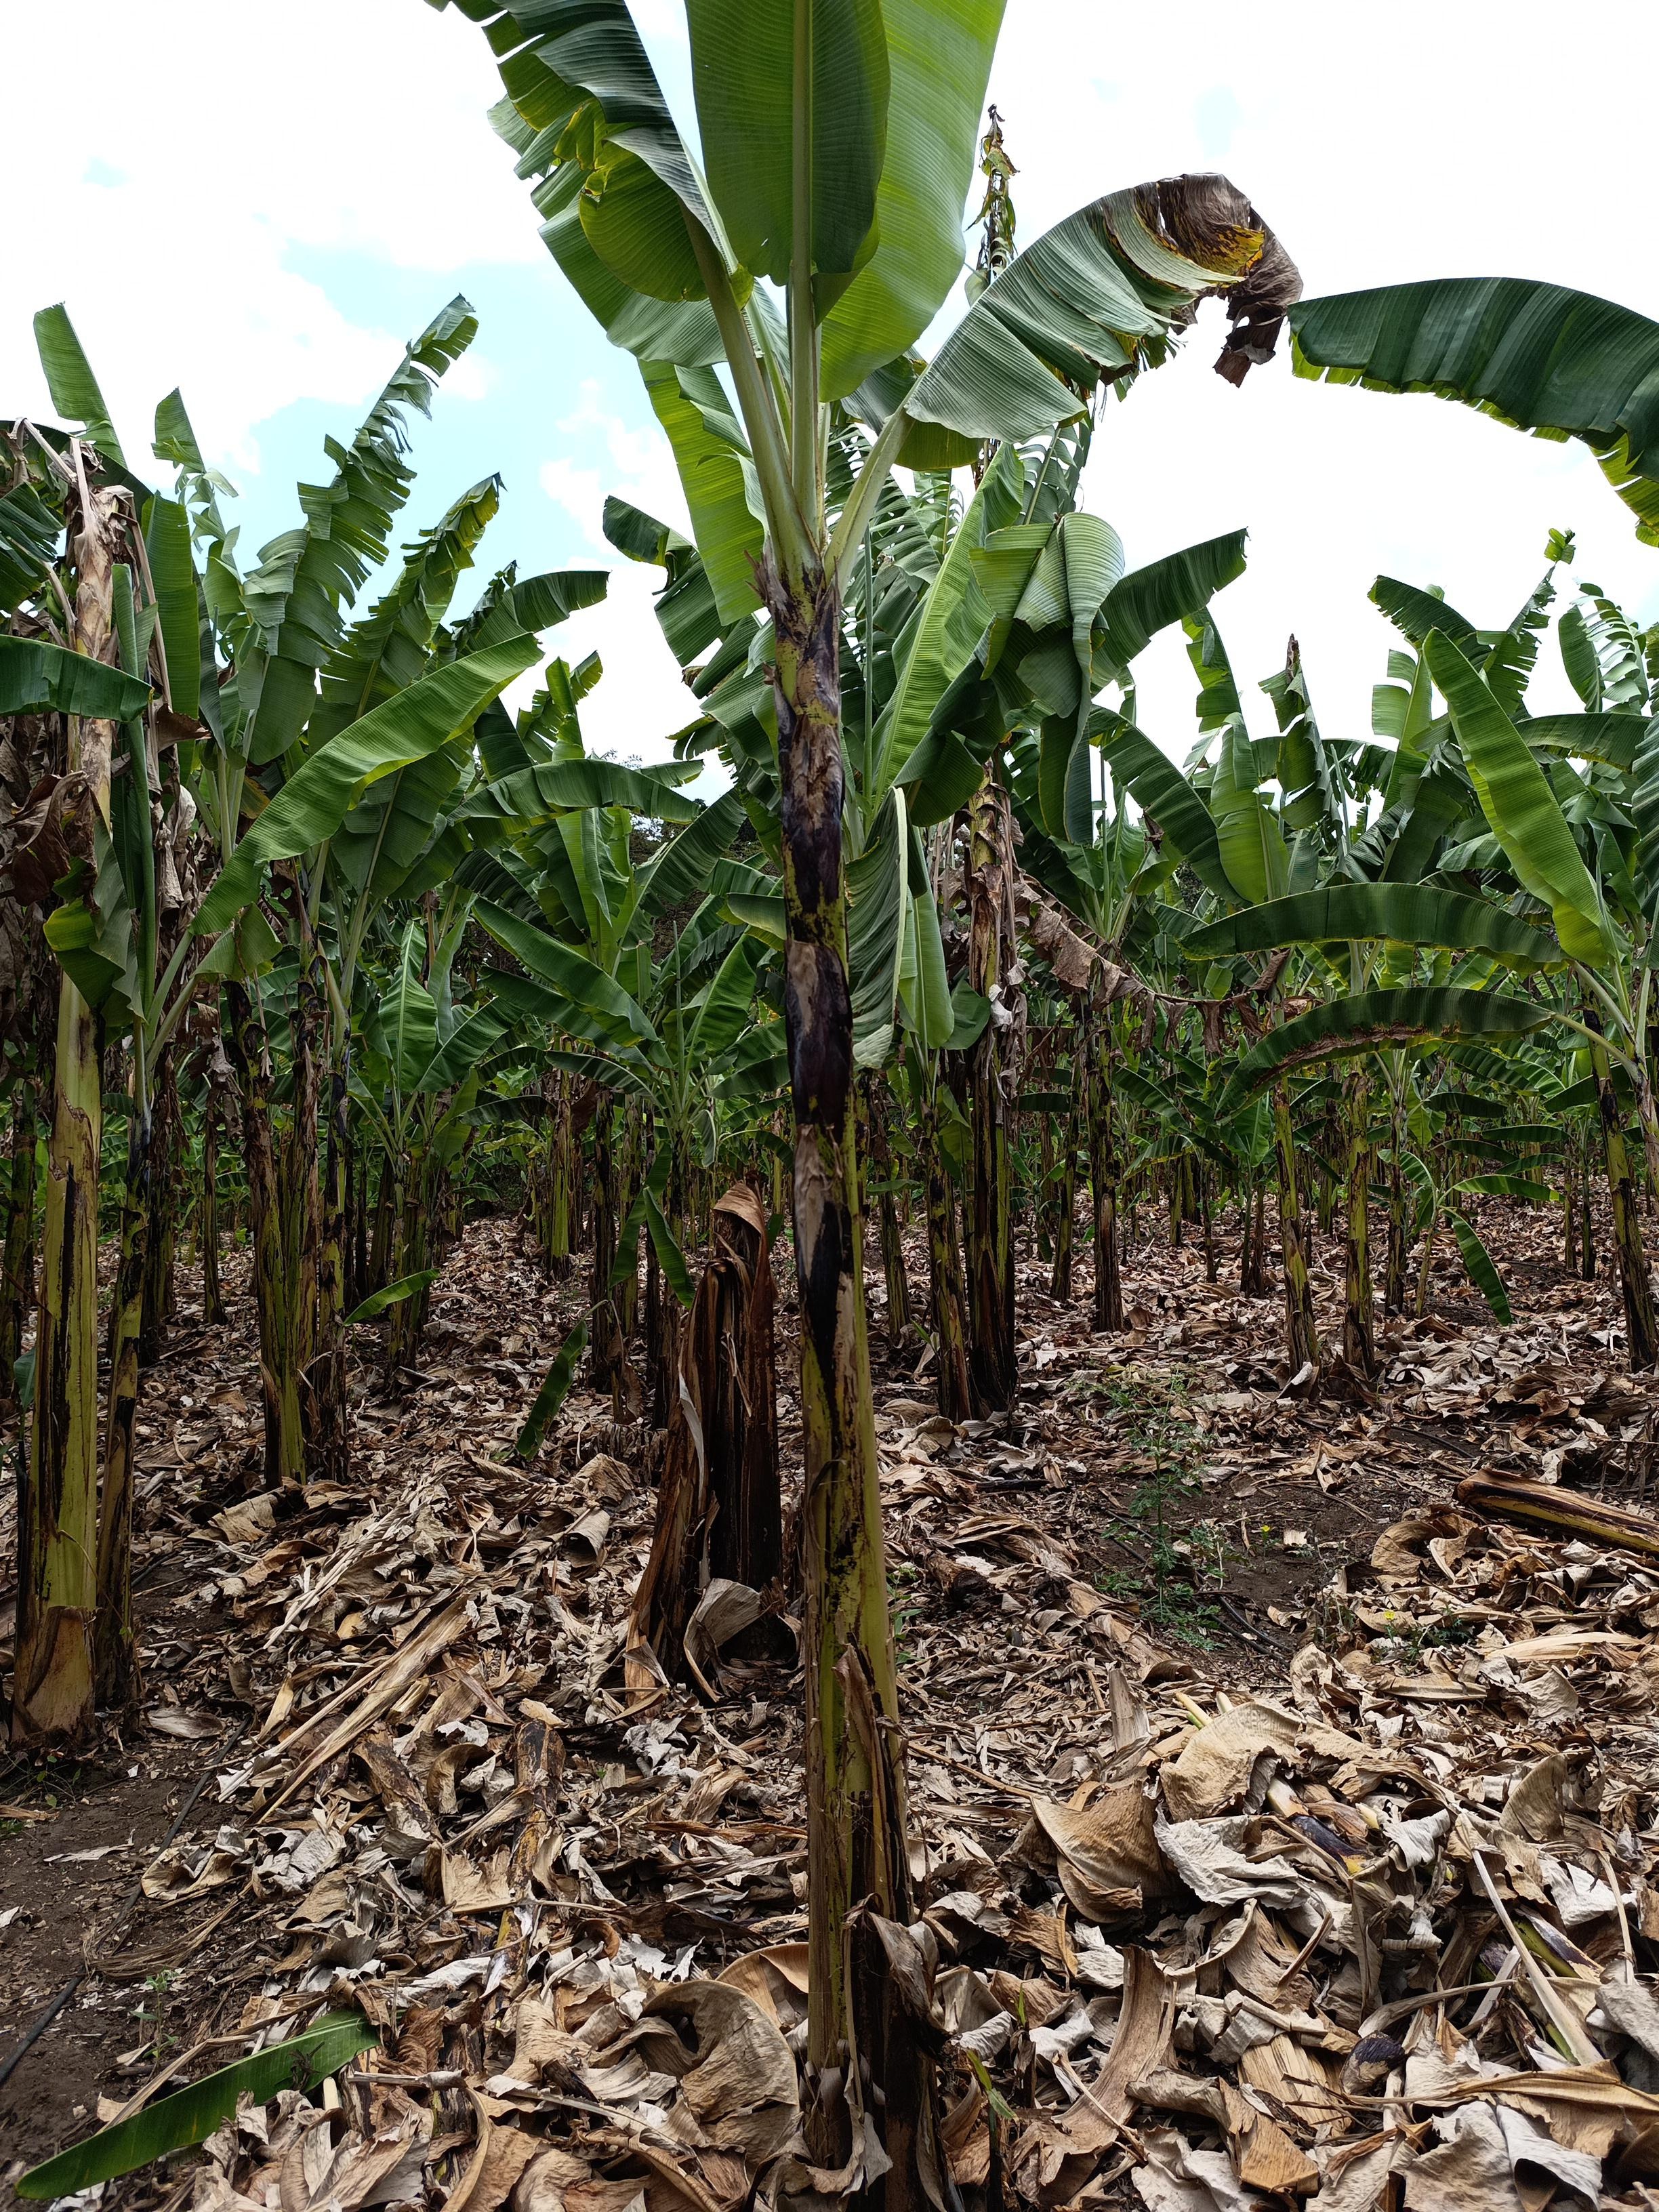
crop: banana
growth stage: vegetative
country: Tanzania
